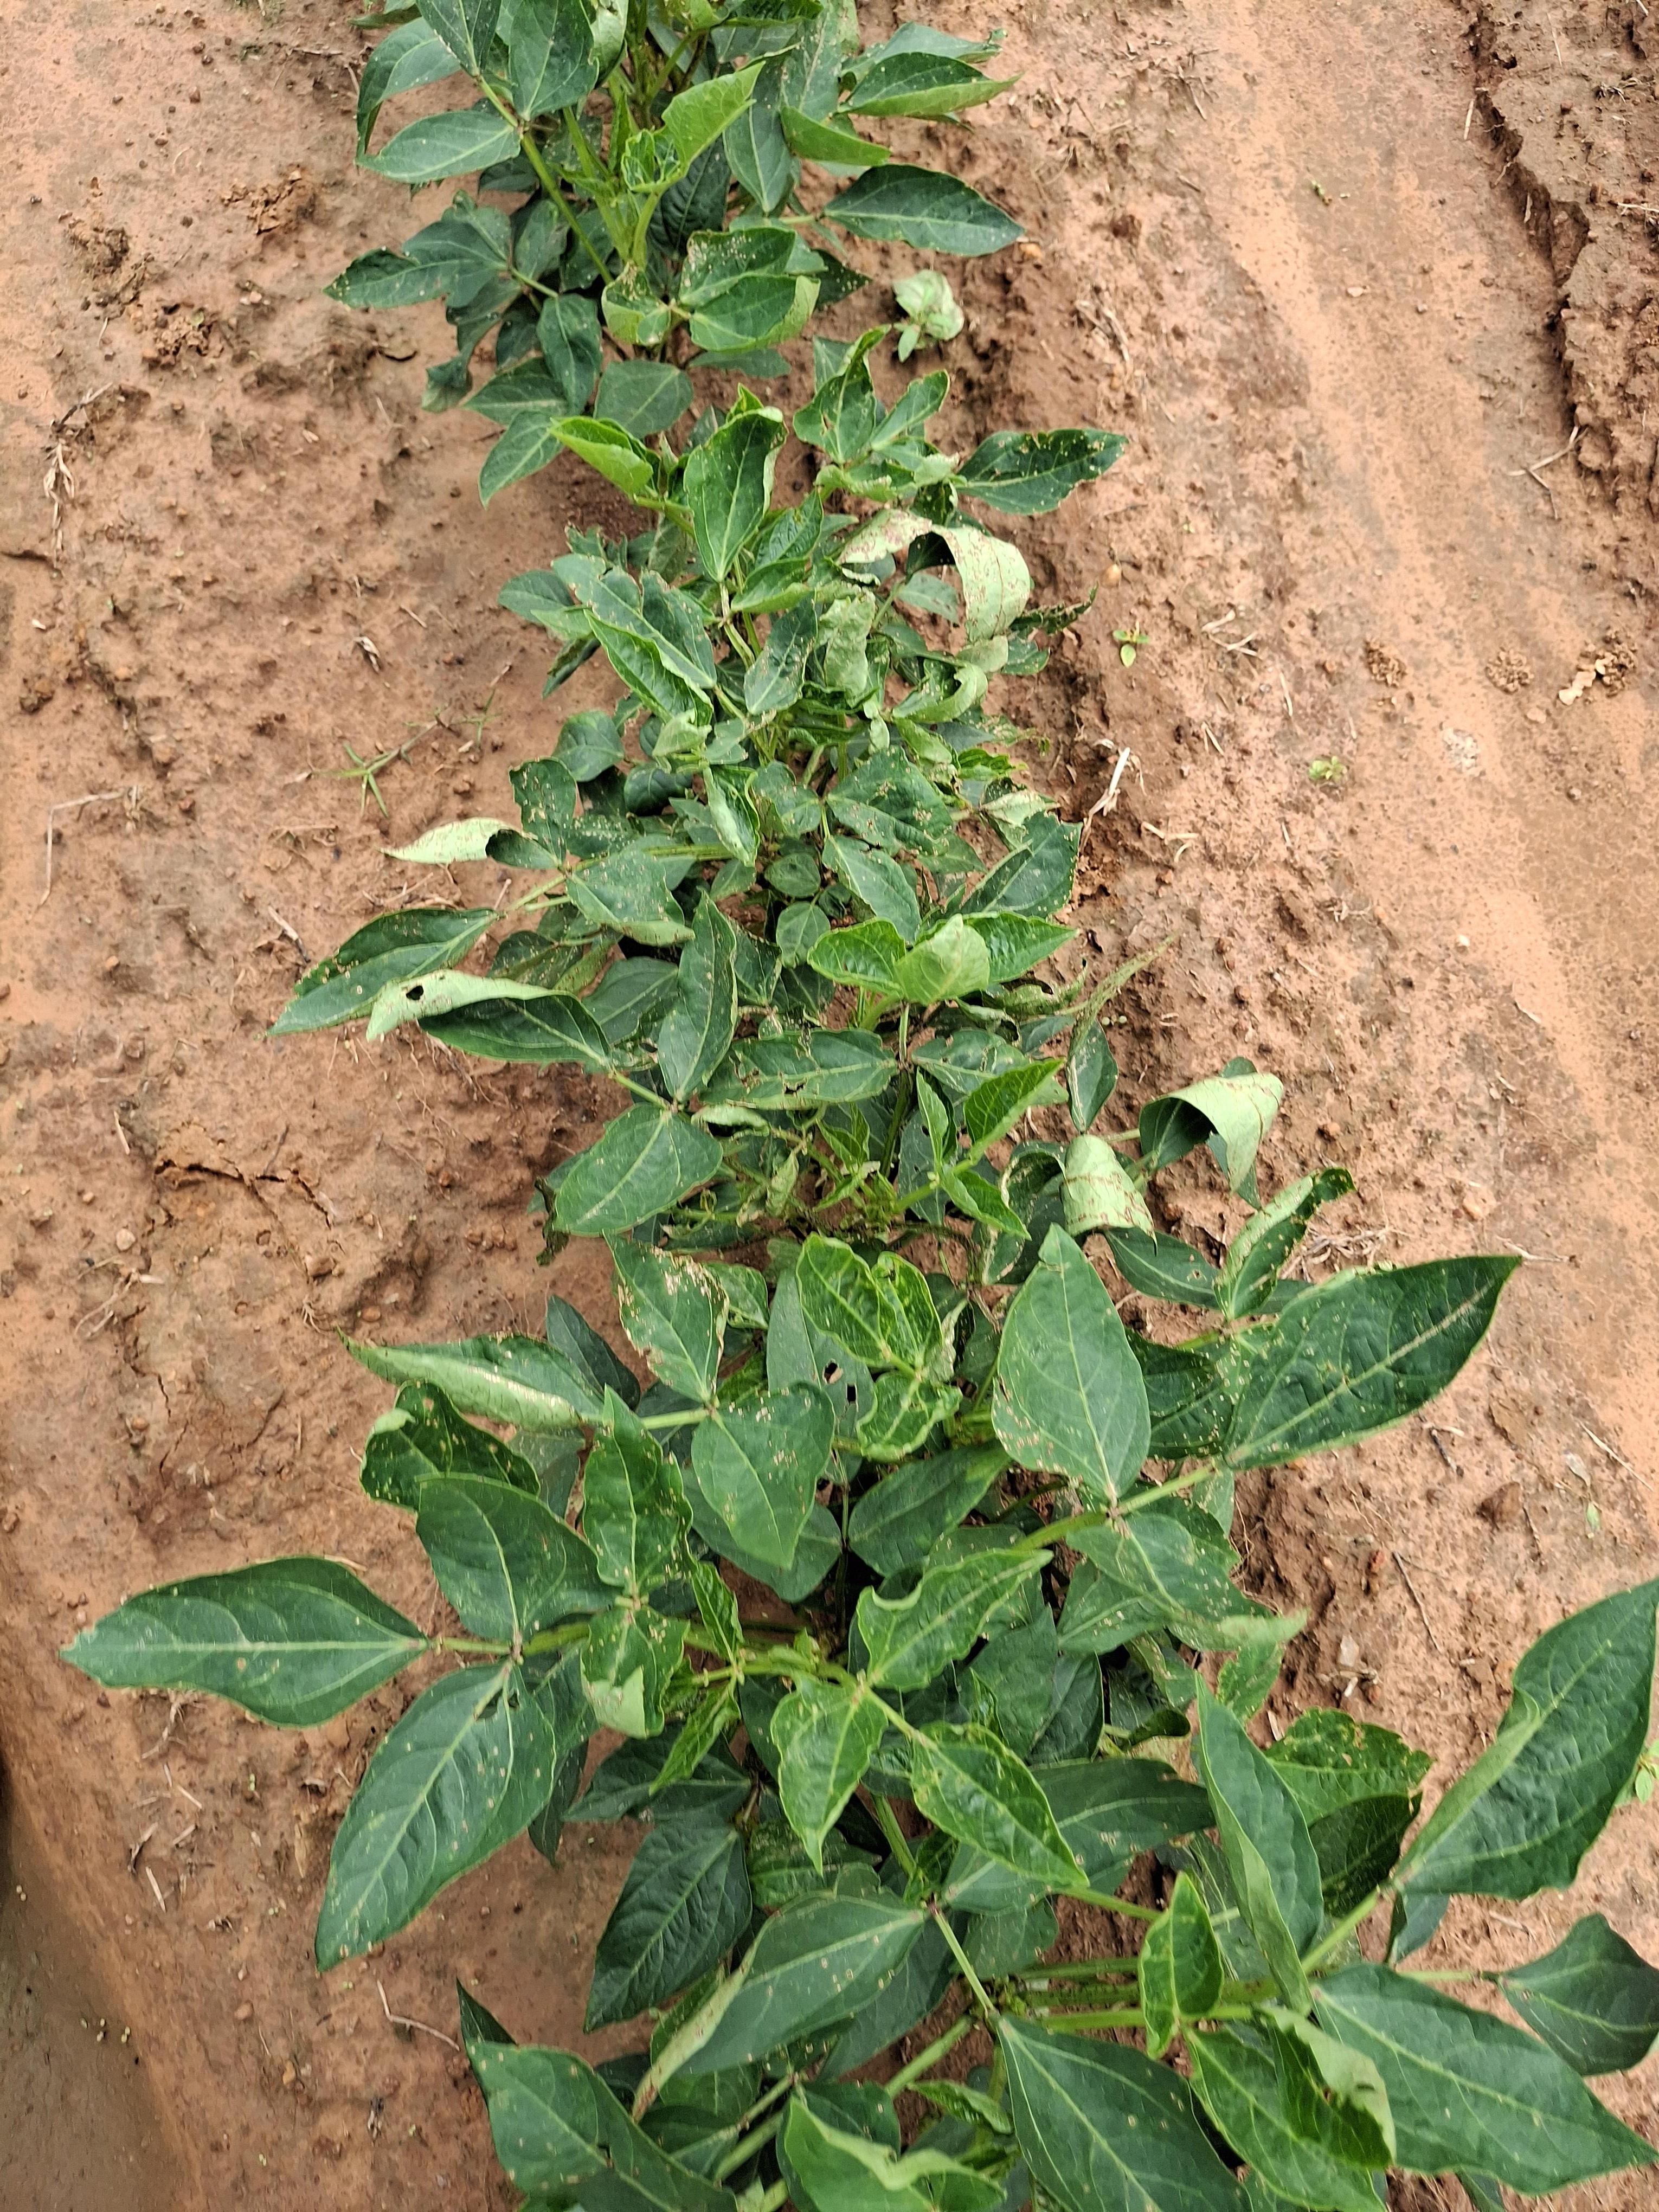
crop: cowpea
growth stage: vegetative
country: Nigeria
